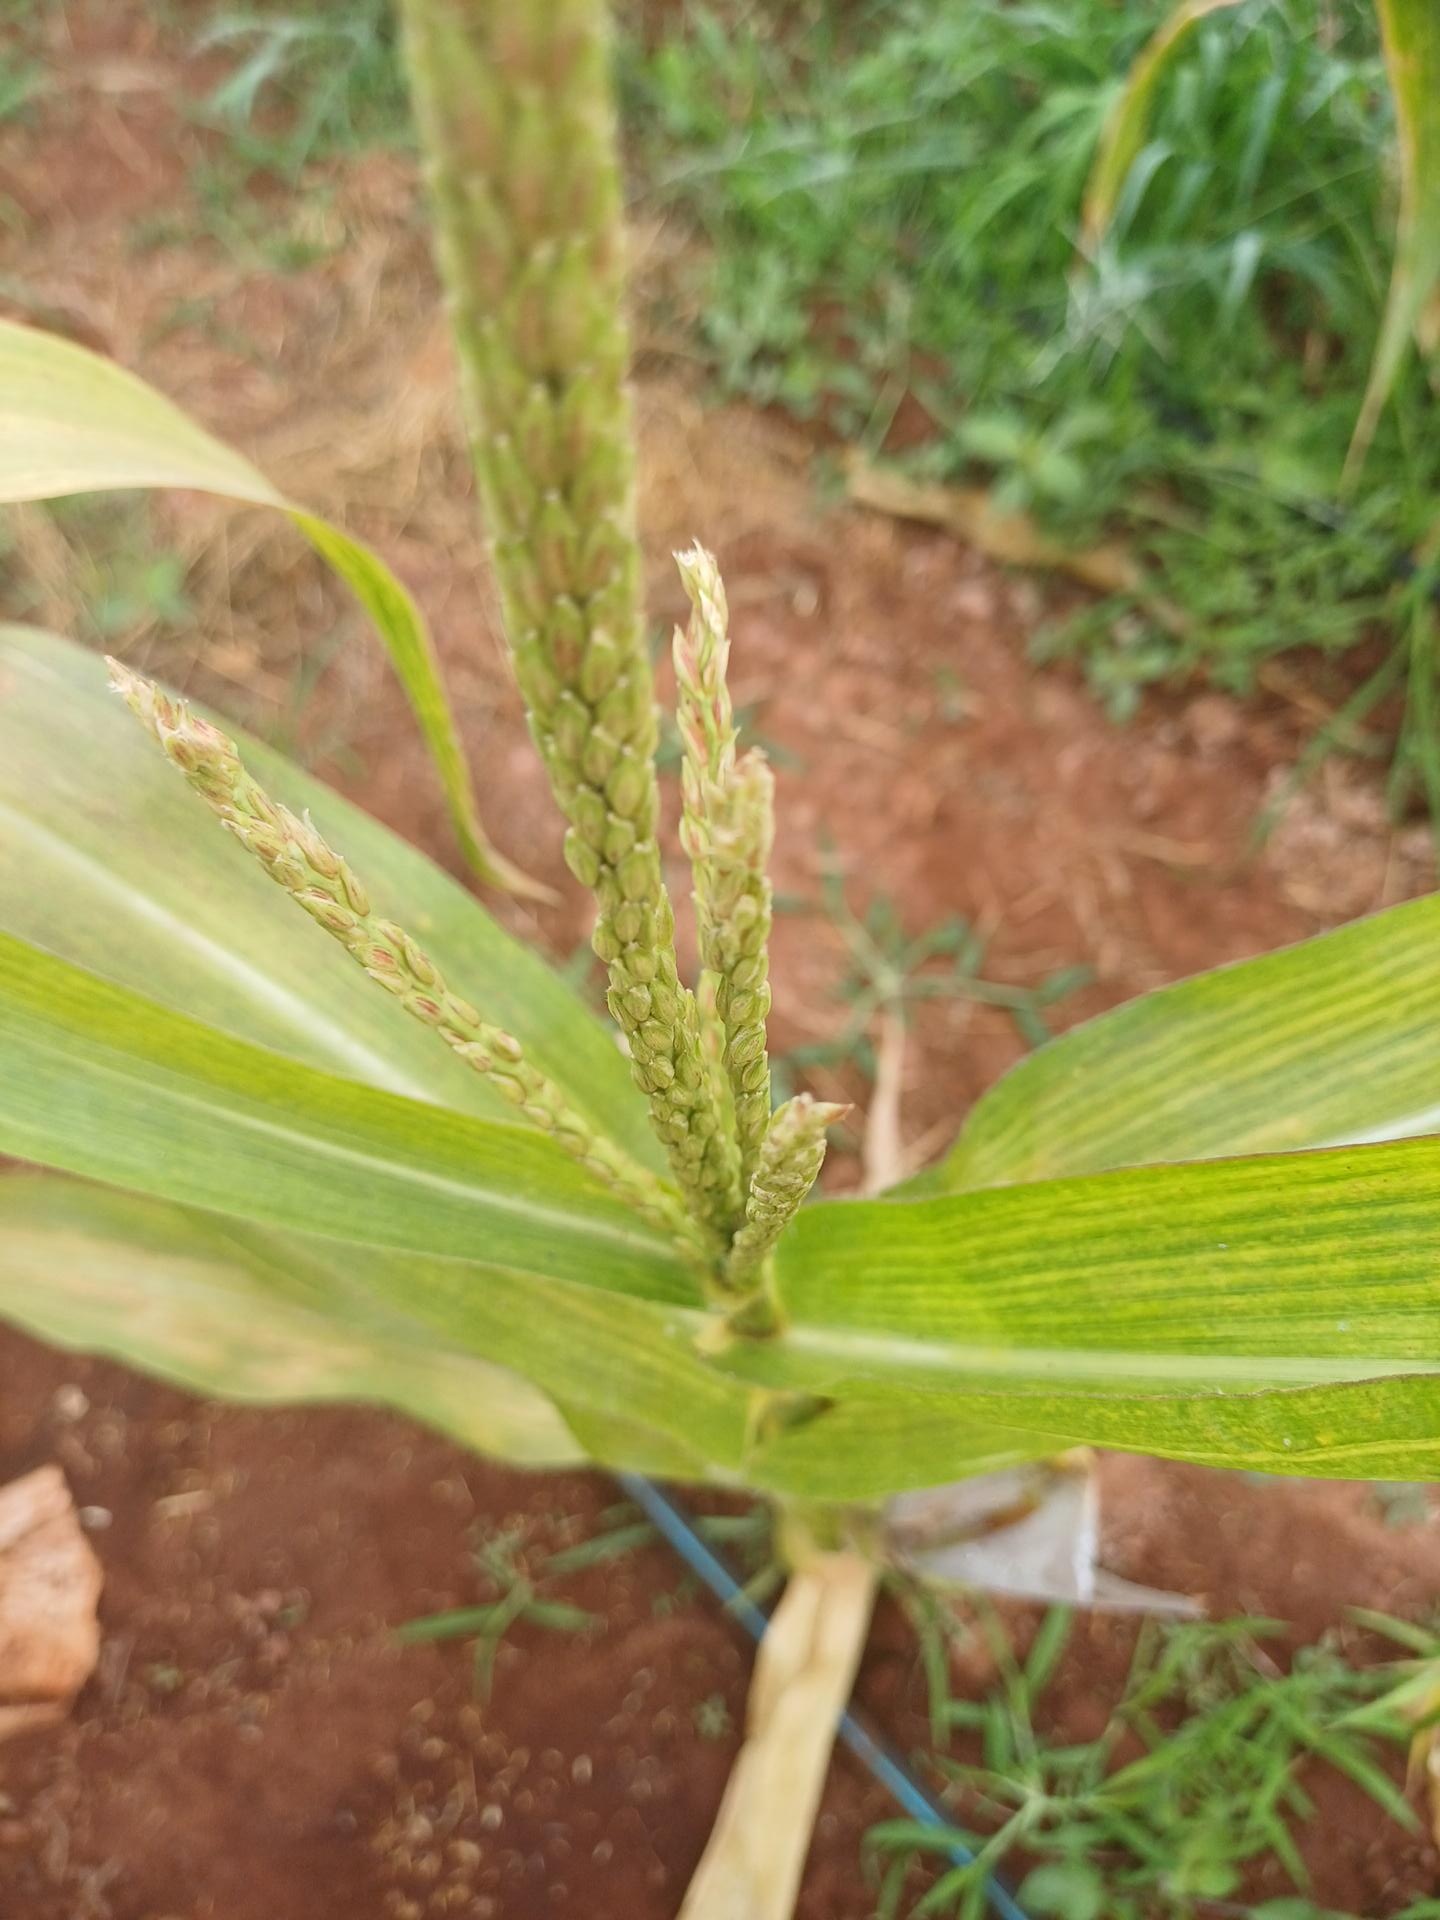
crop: maize
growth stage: flowering
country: Kenya
